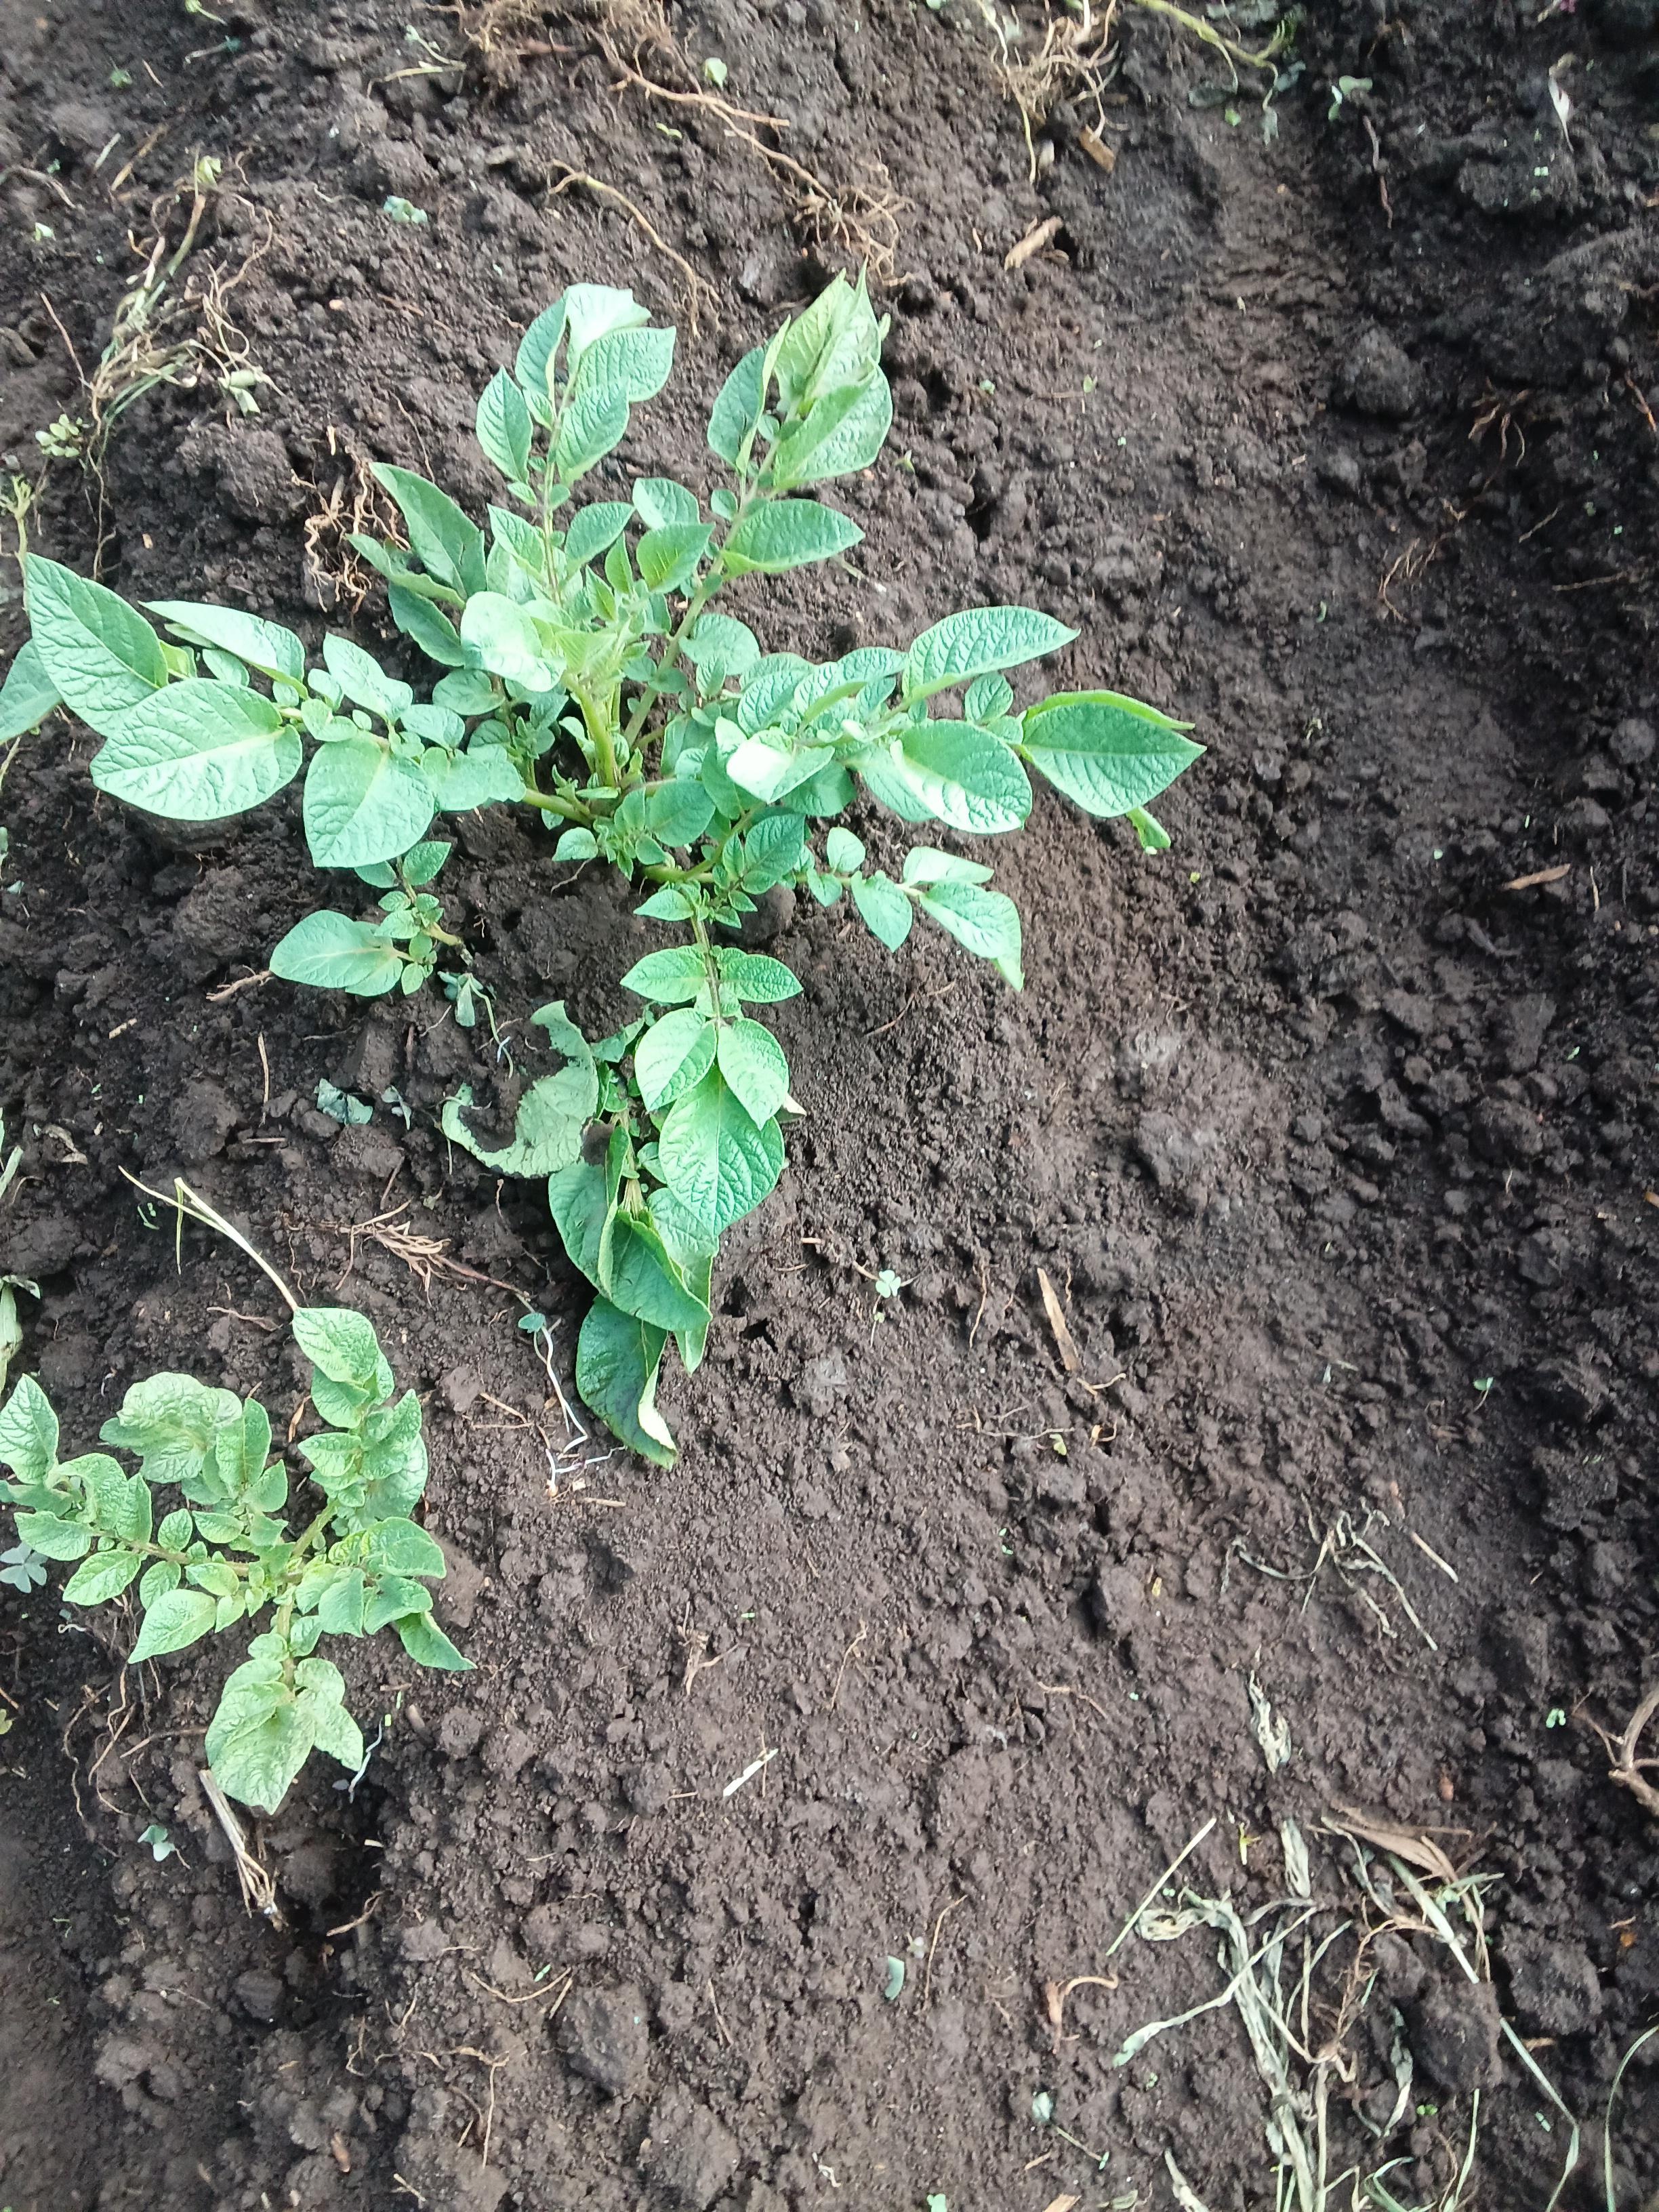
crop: potato
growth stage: vegetative
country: Kenya
